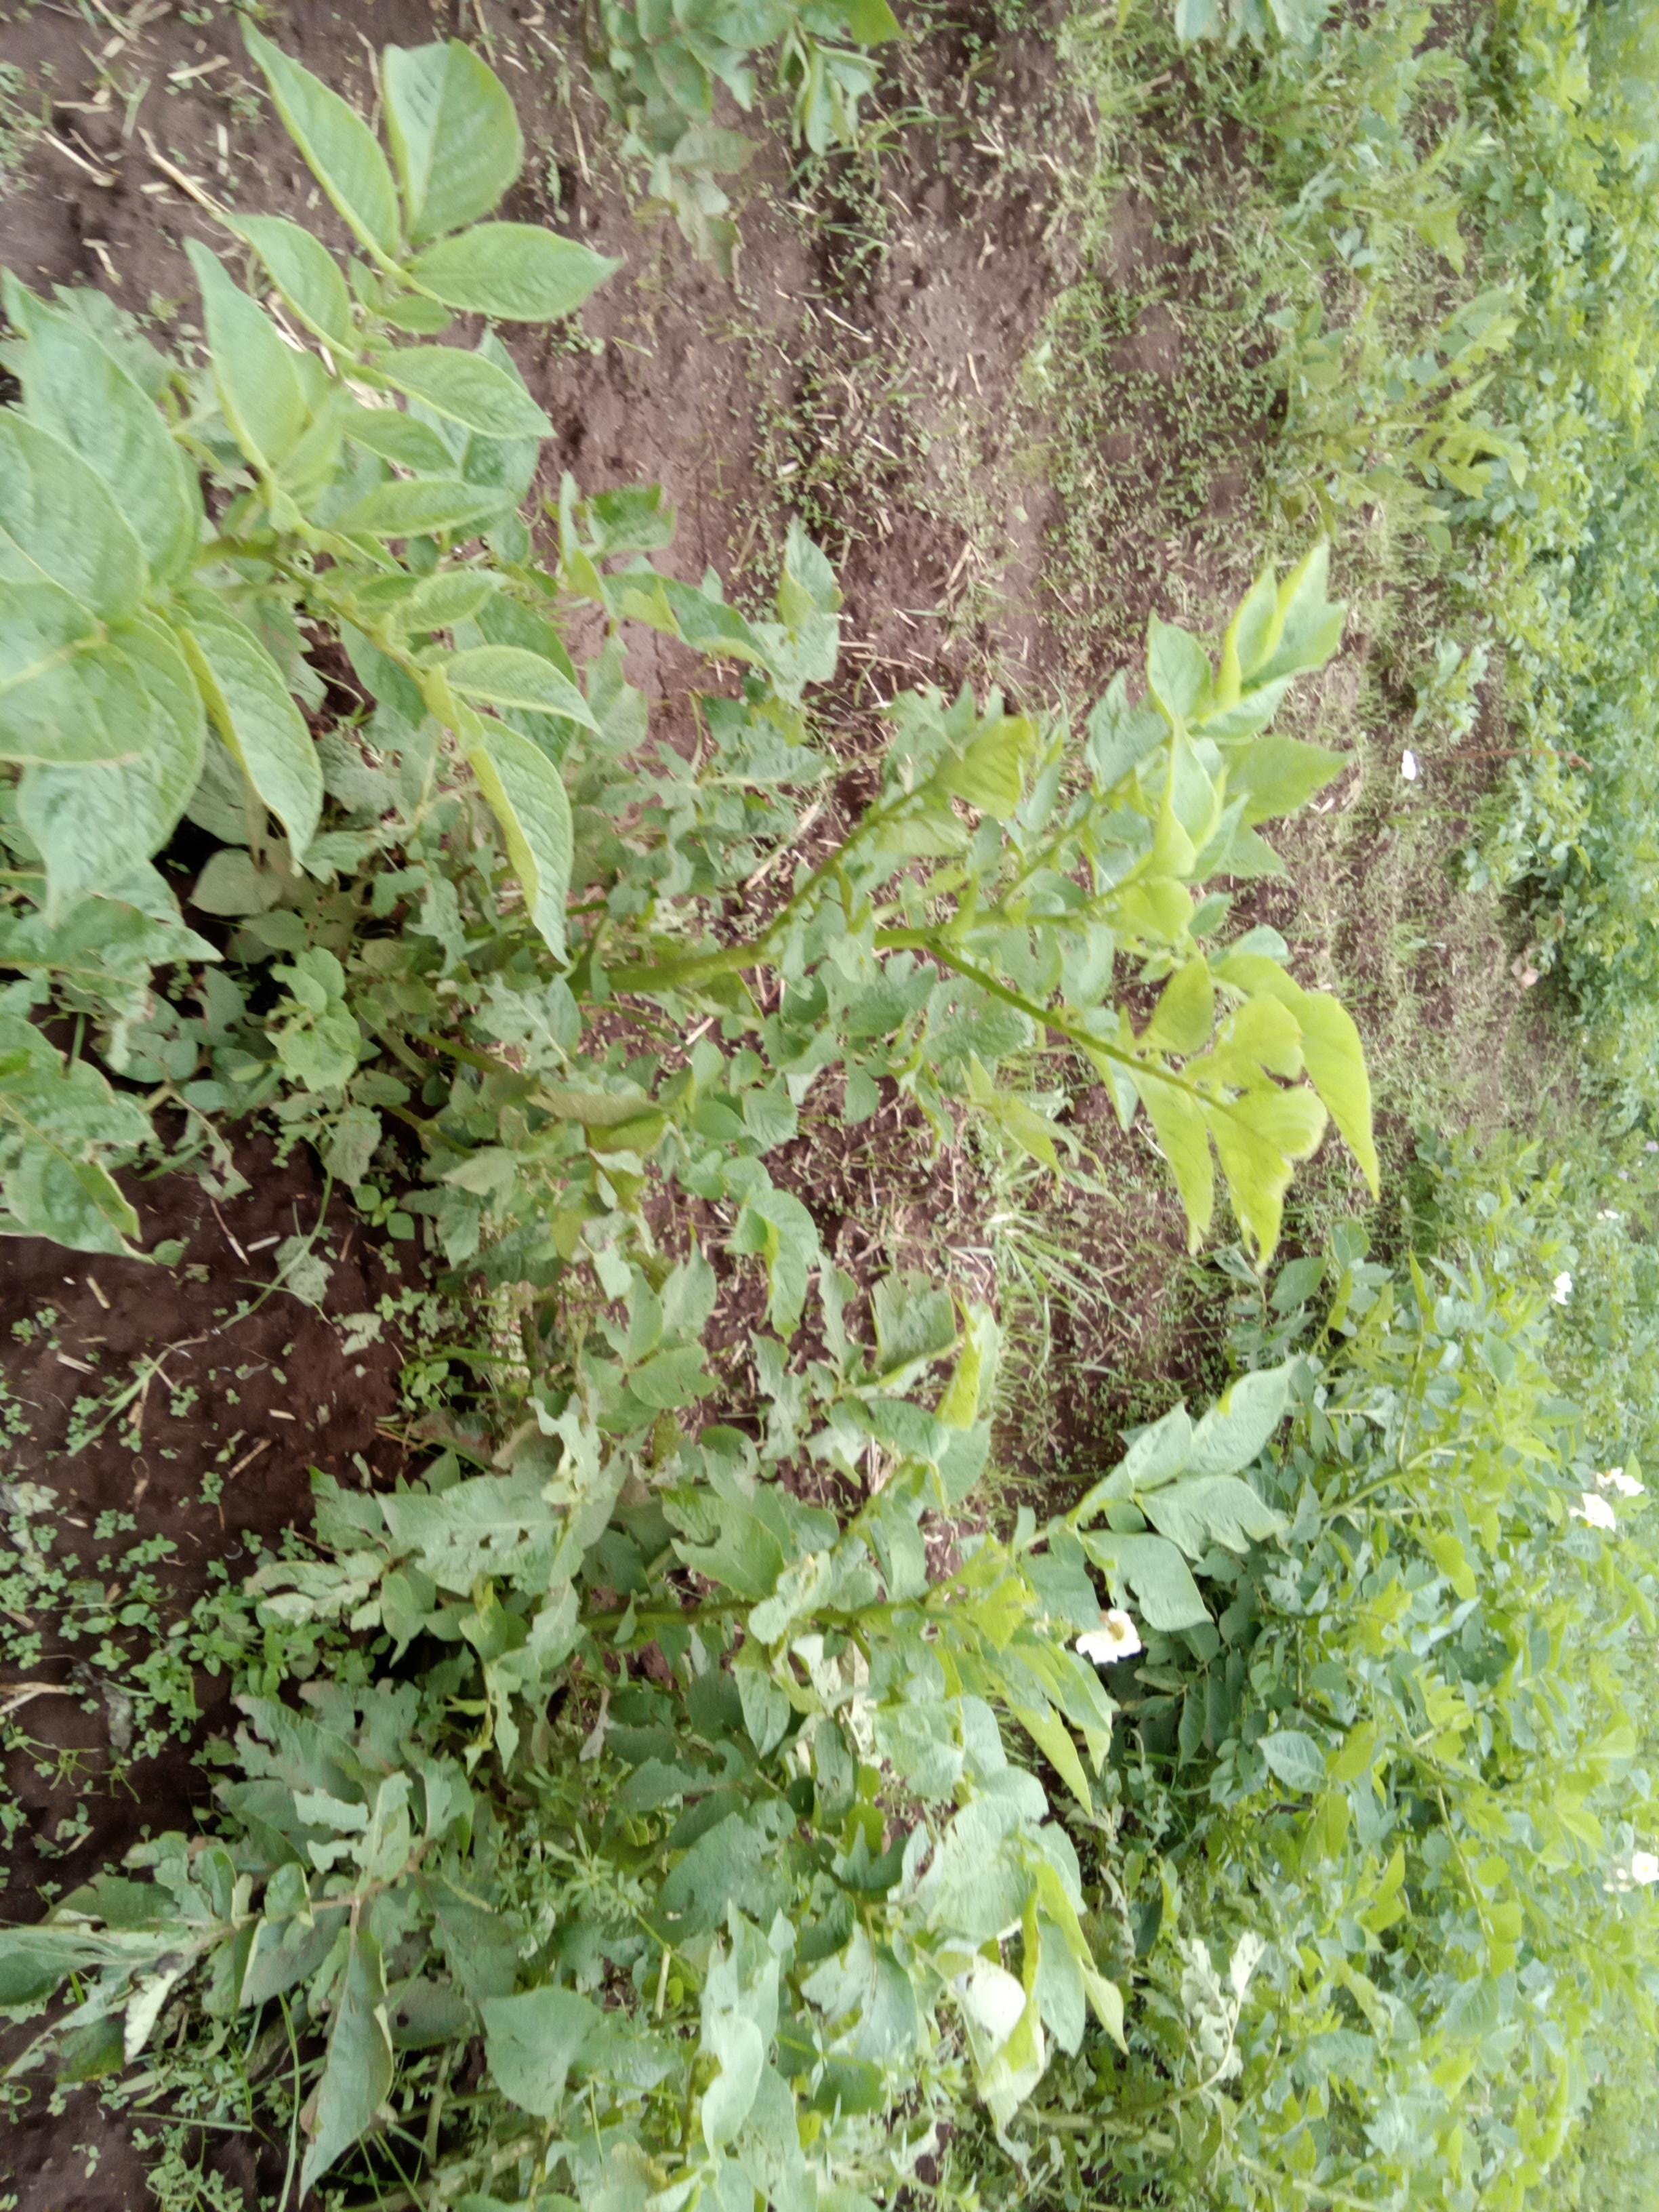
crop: potato
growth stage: vegetative
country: Kenya
